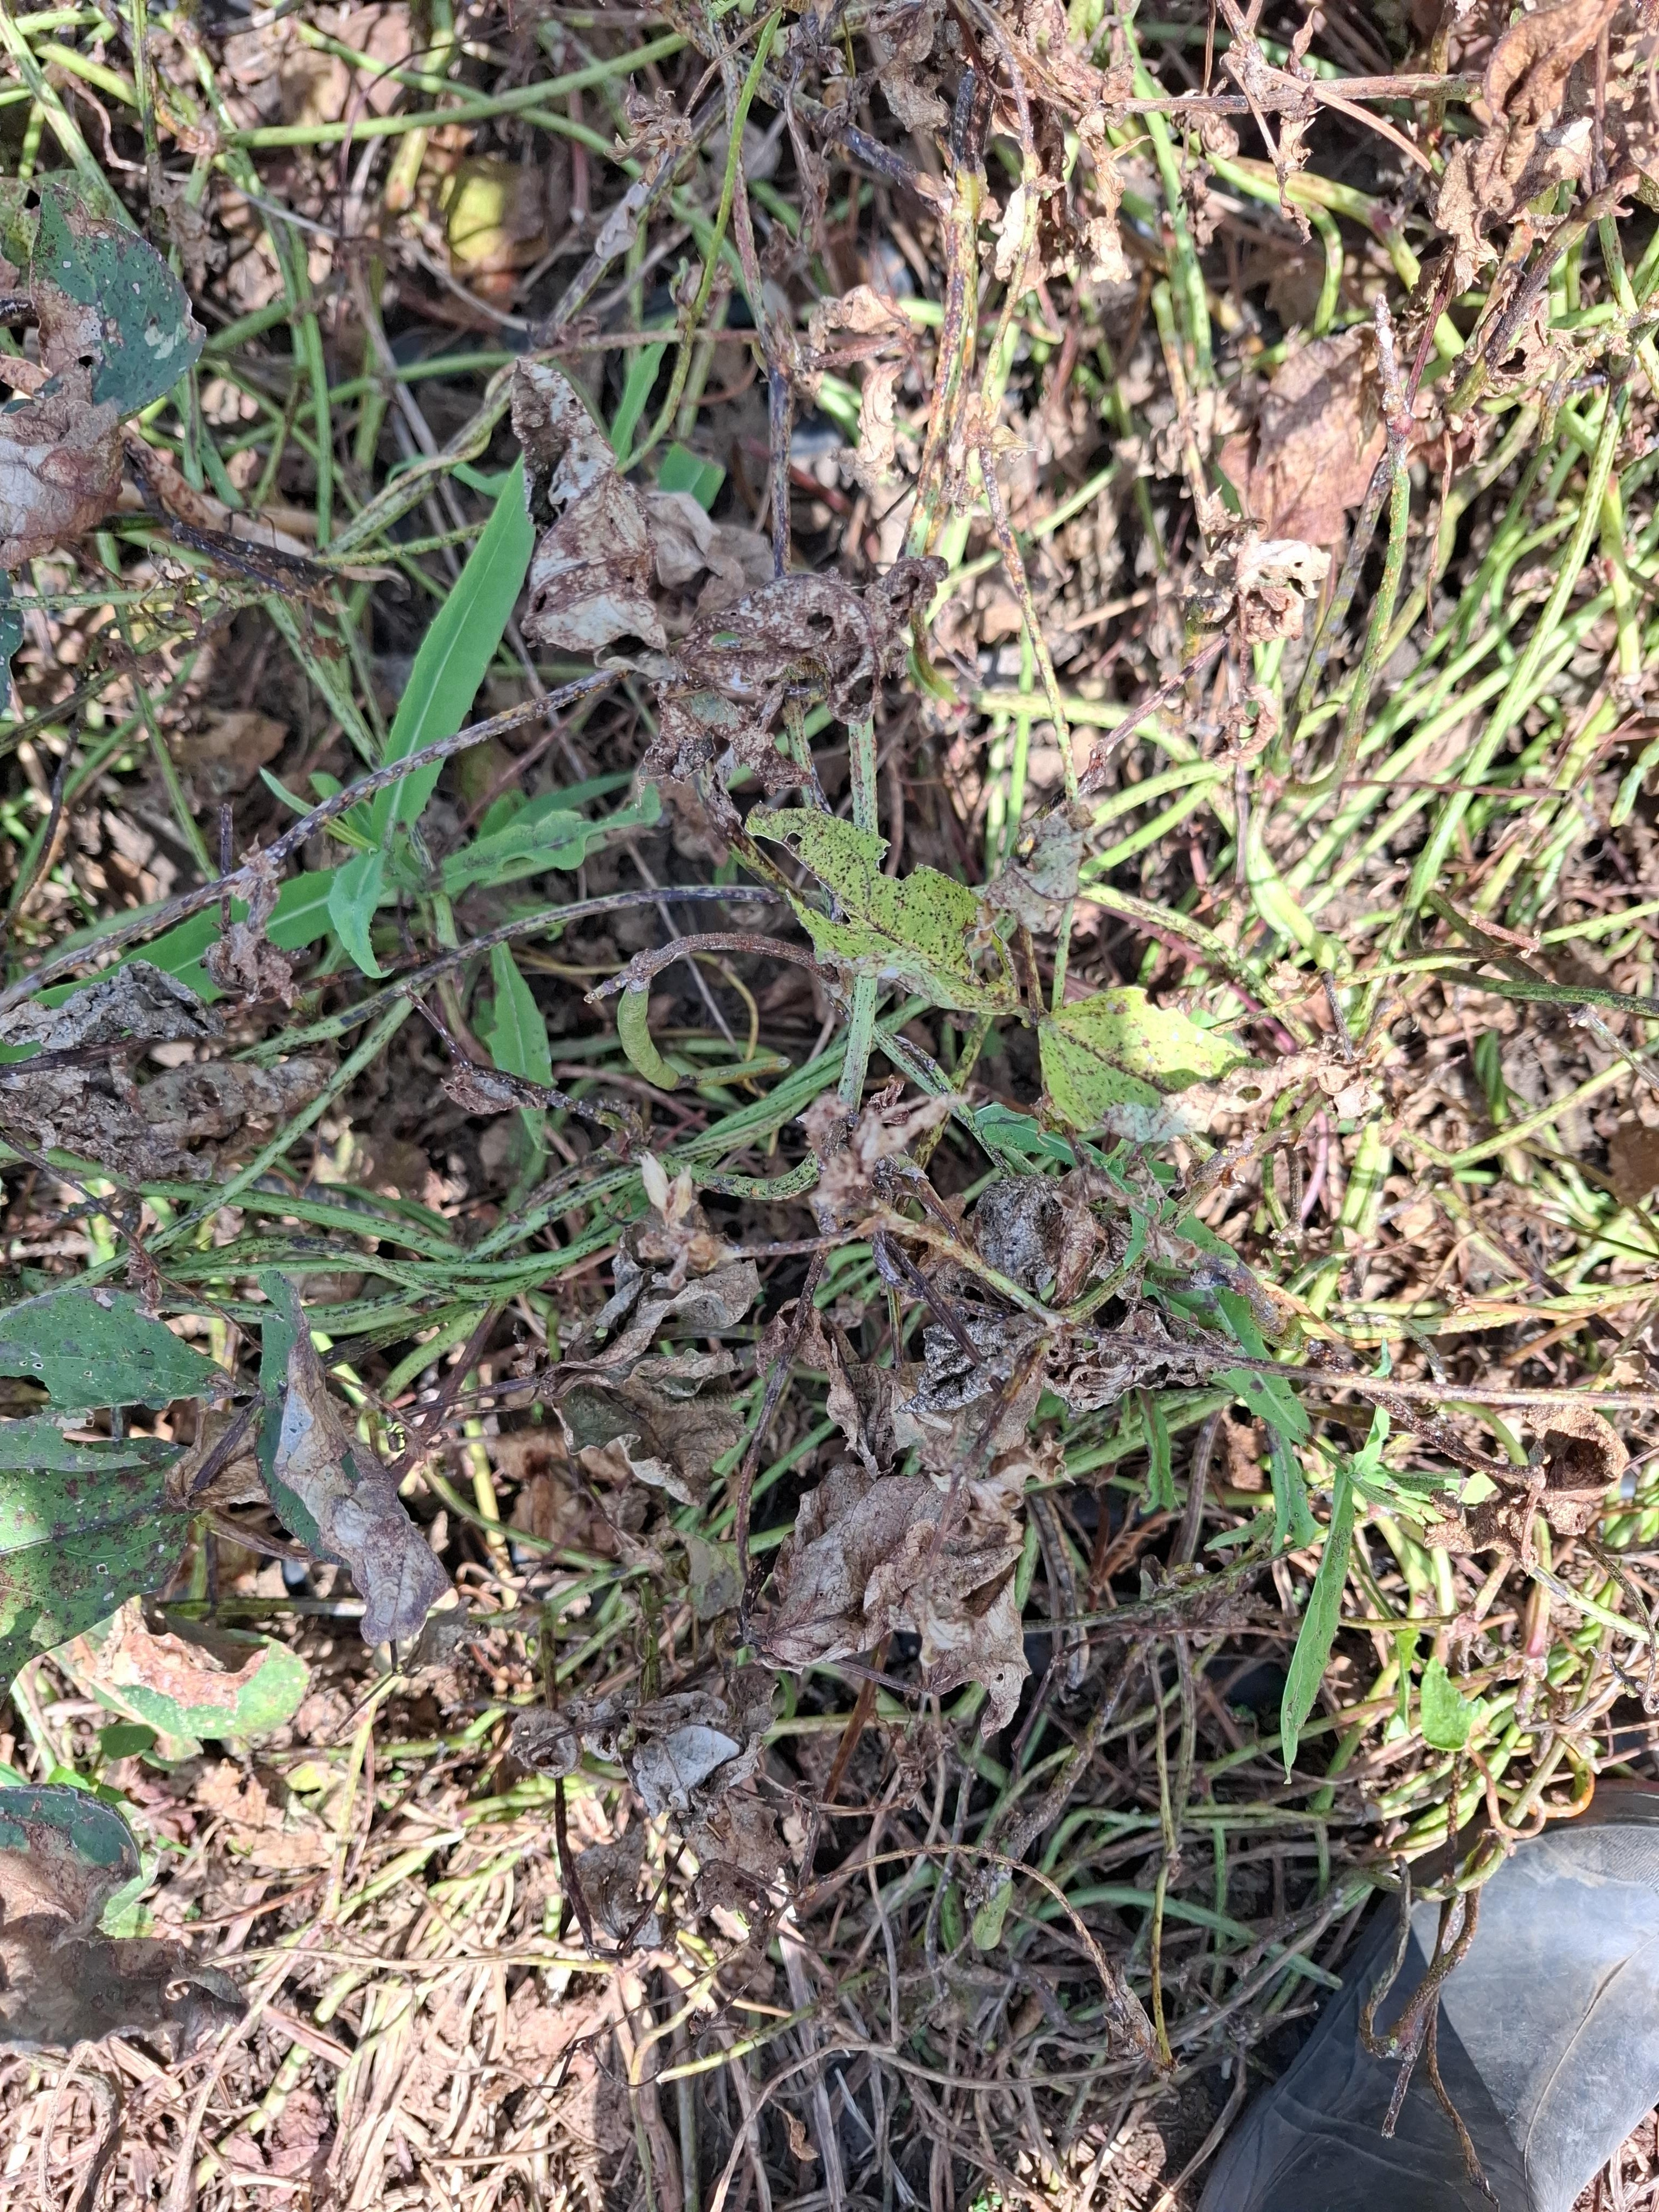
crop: cowpea
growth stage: development pod
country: Tanzania
